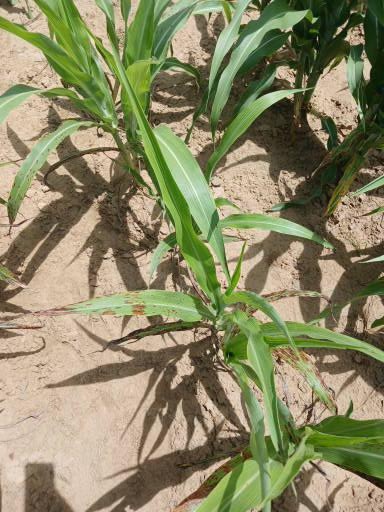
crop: sorghum
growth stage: vegetative
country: Senegal
